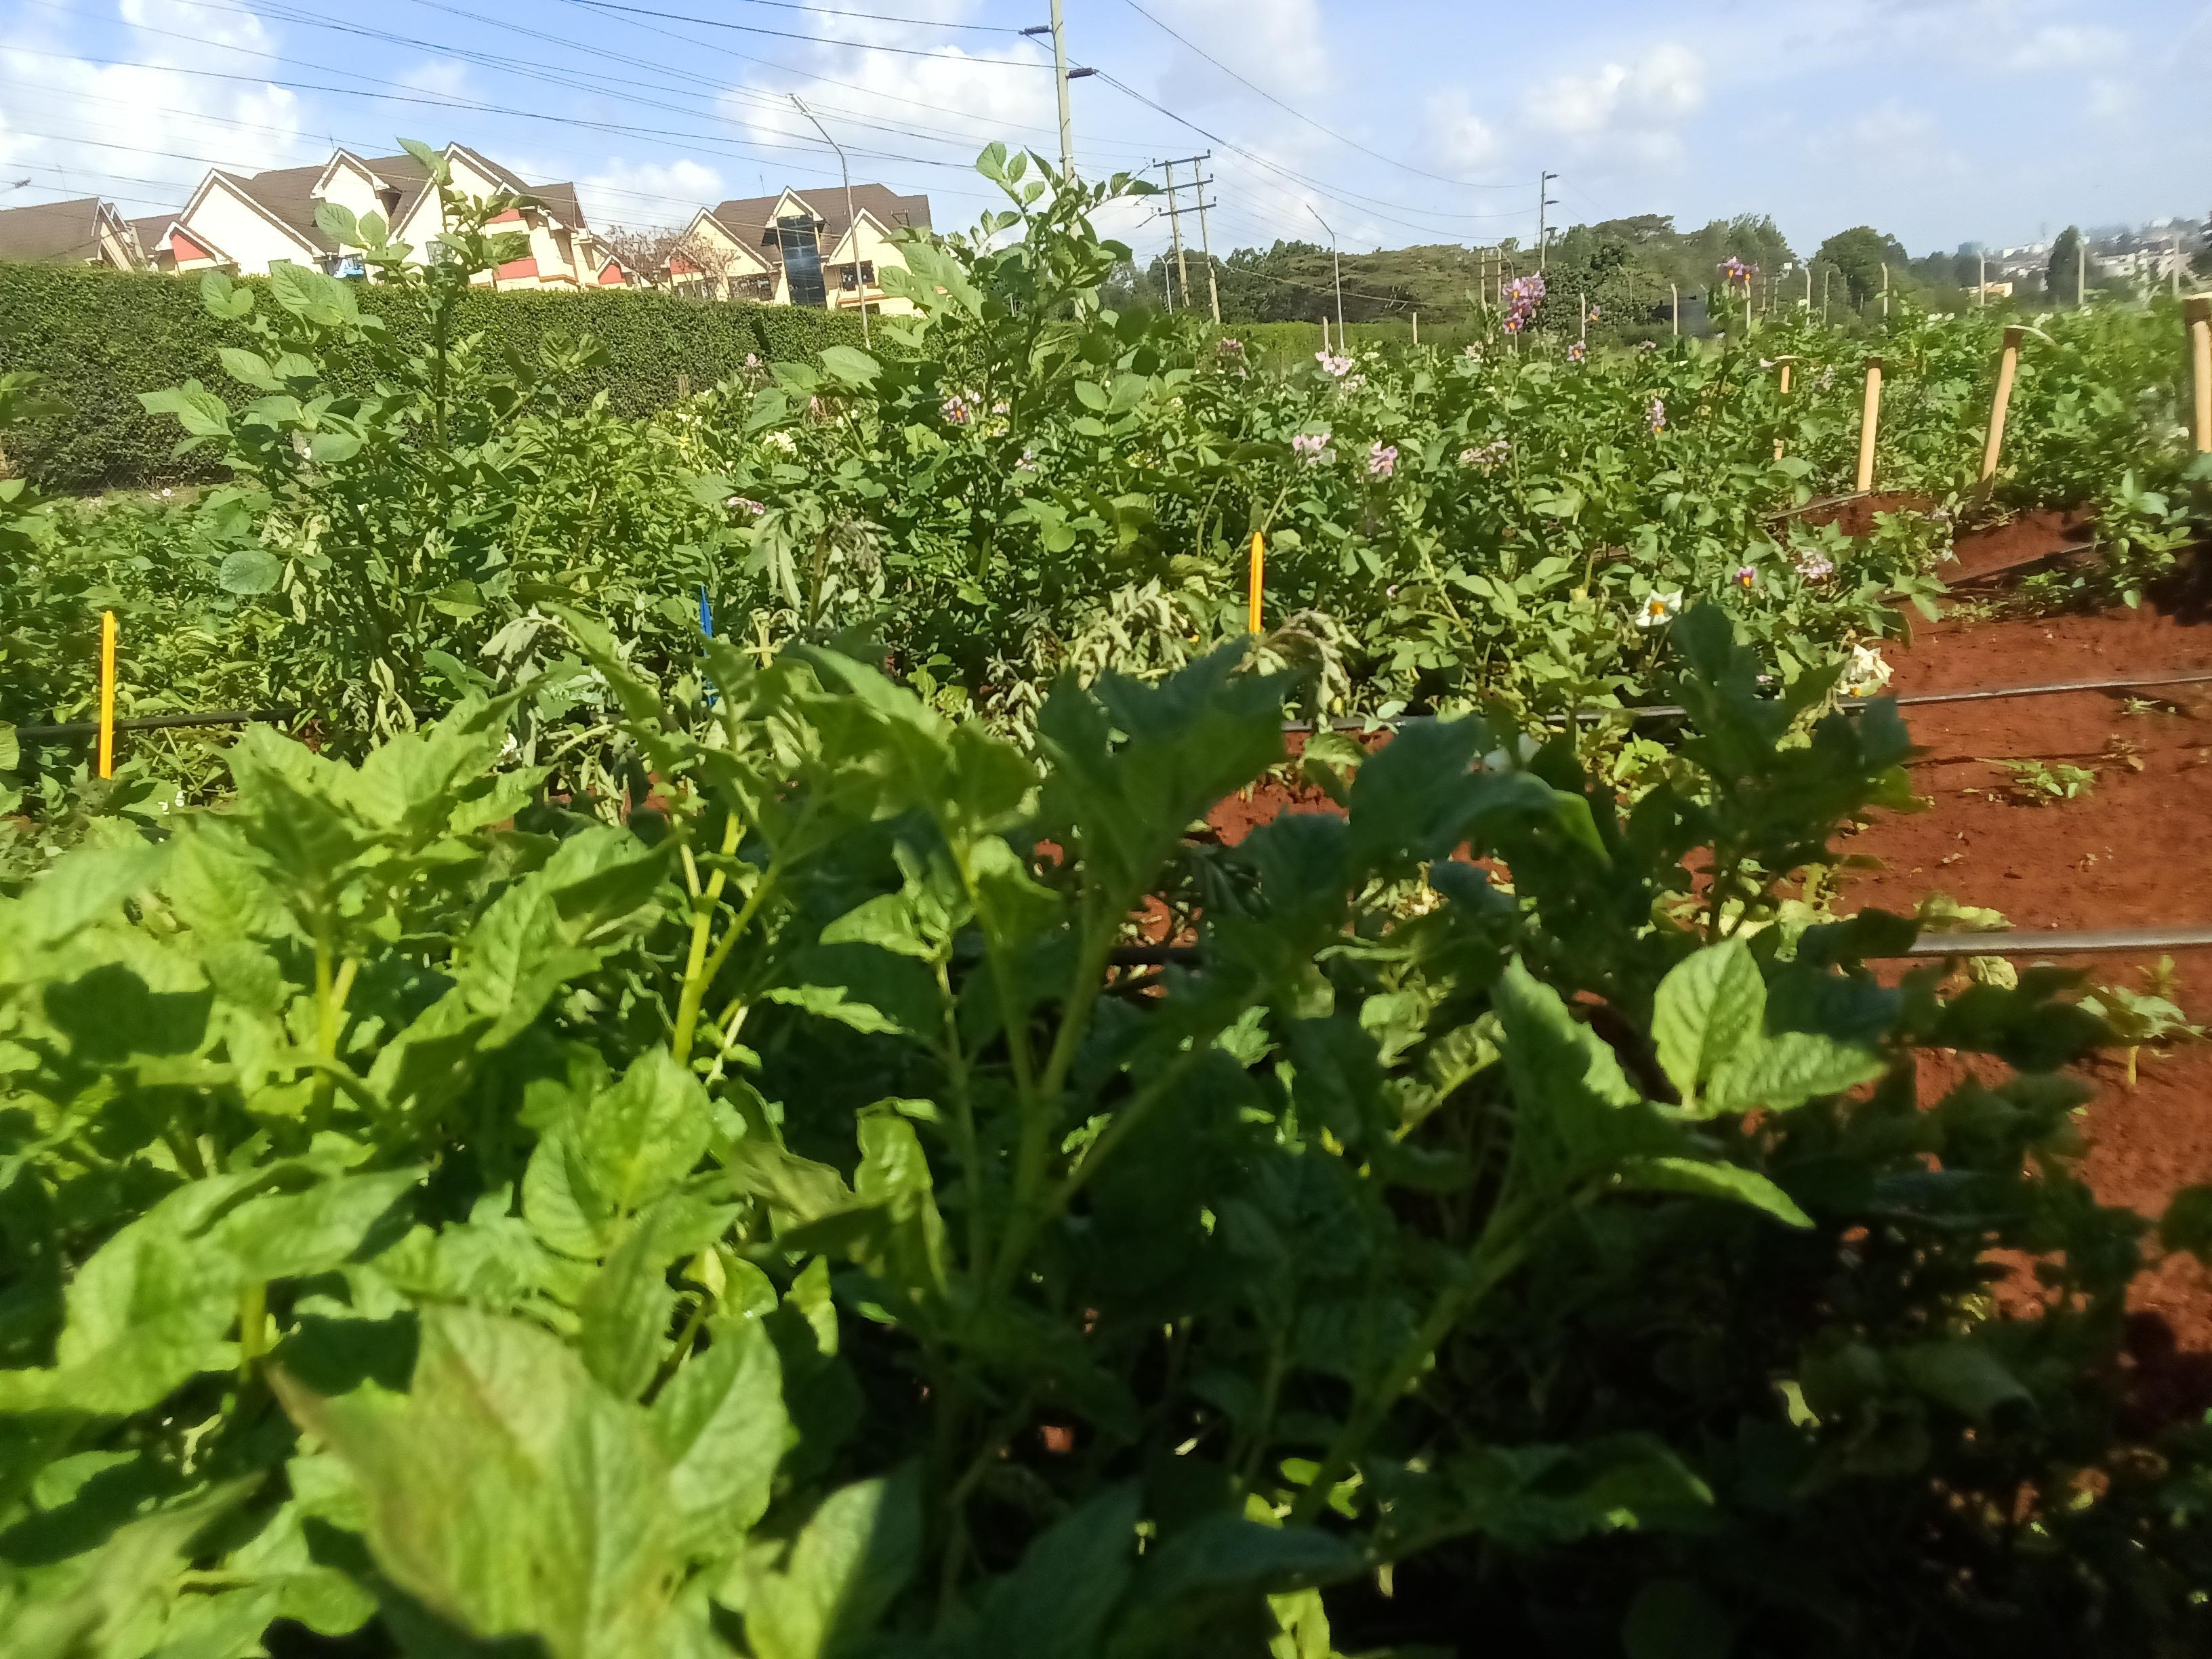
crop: potato
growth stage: vegetative
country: Kenya
